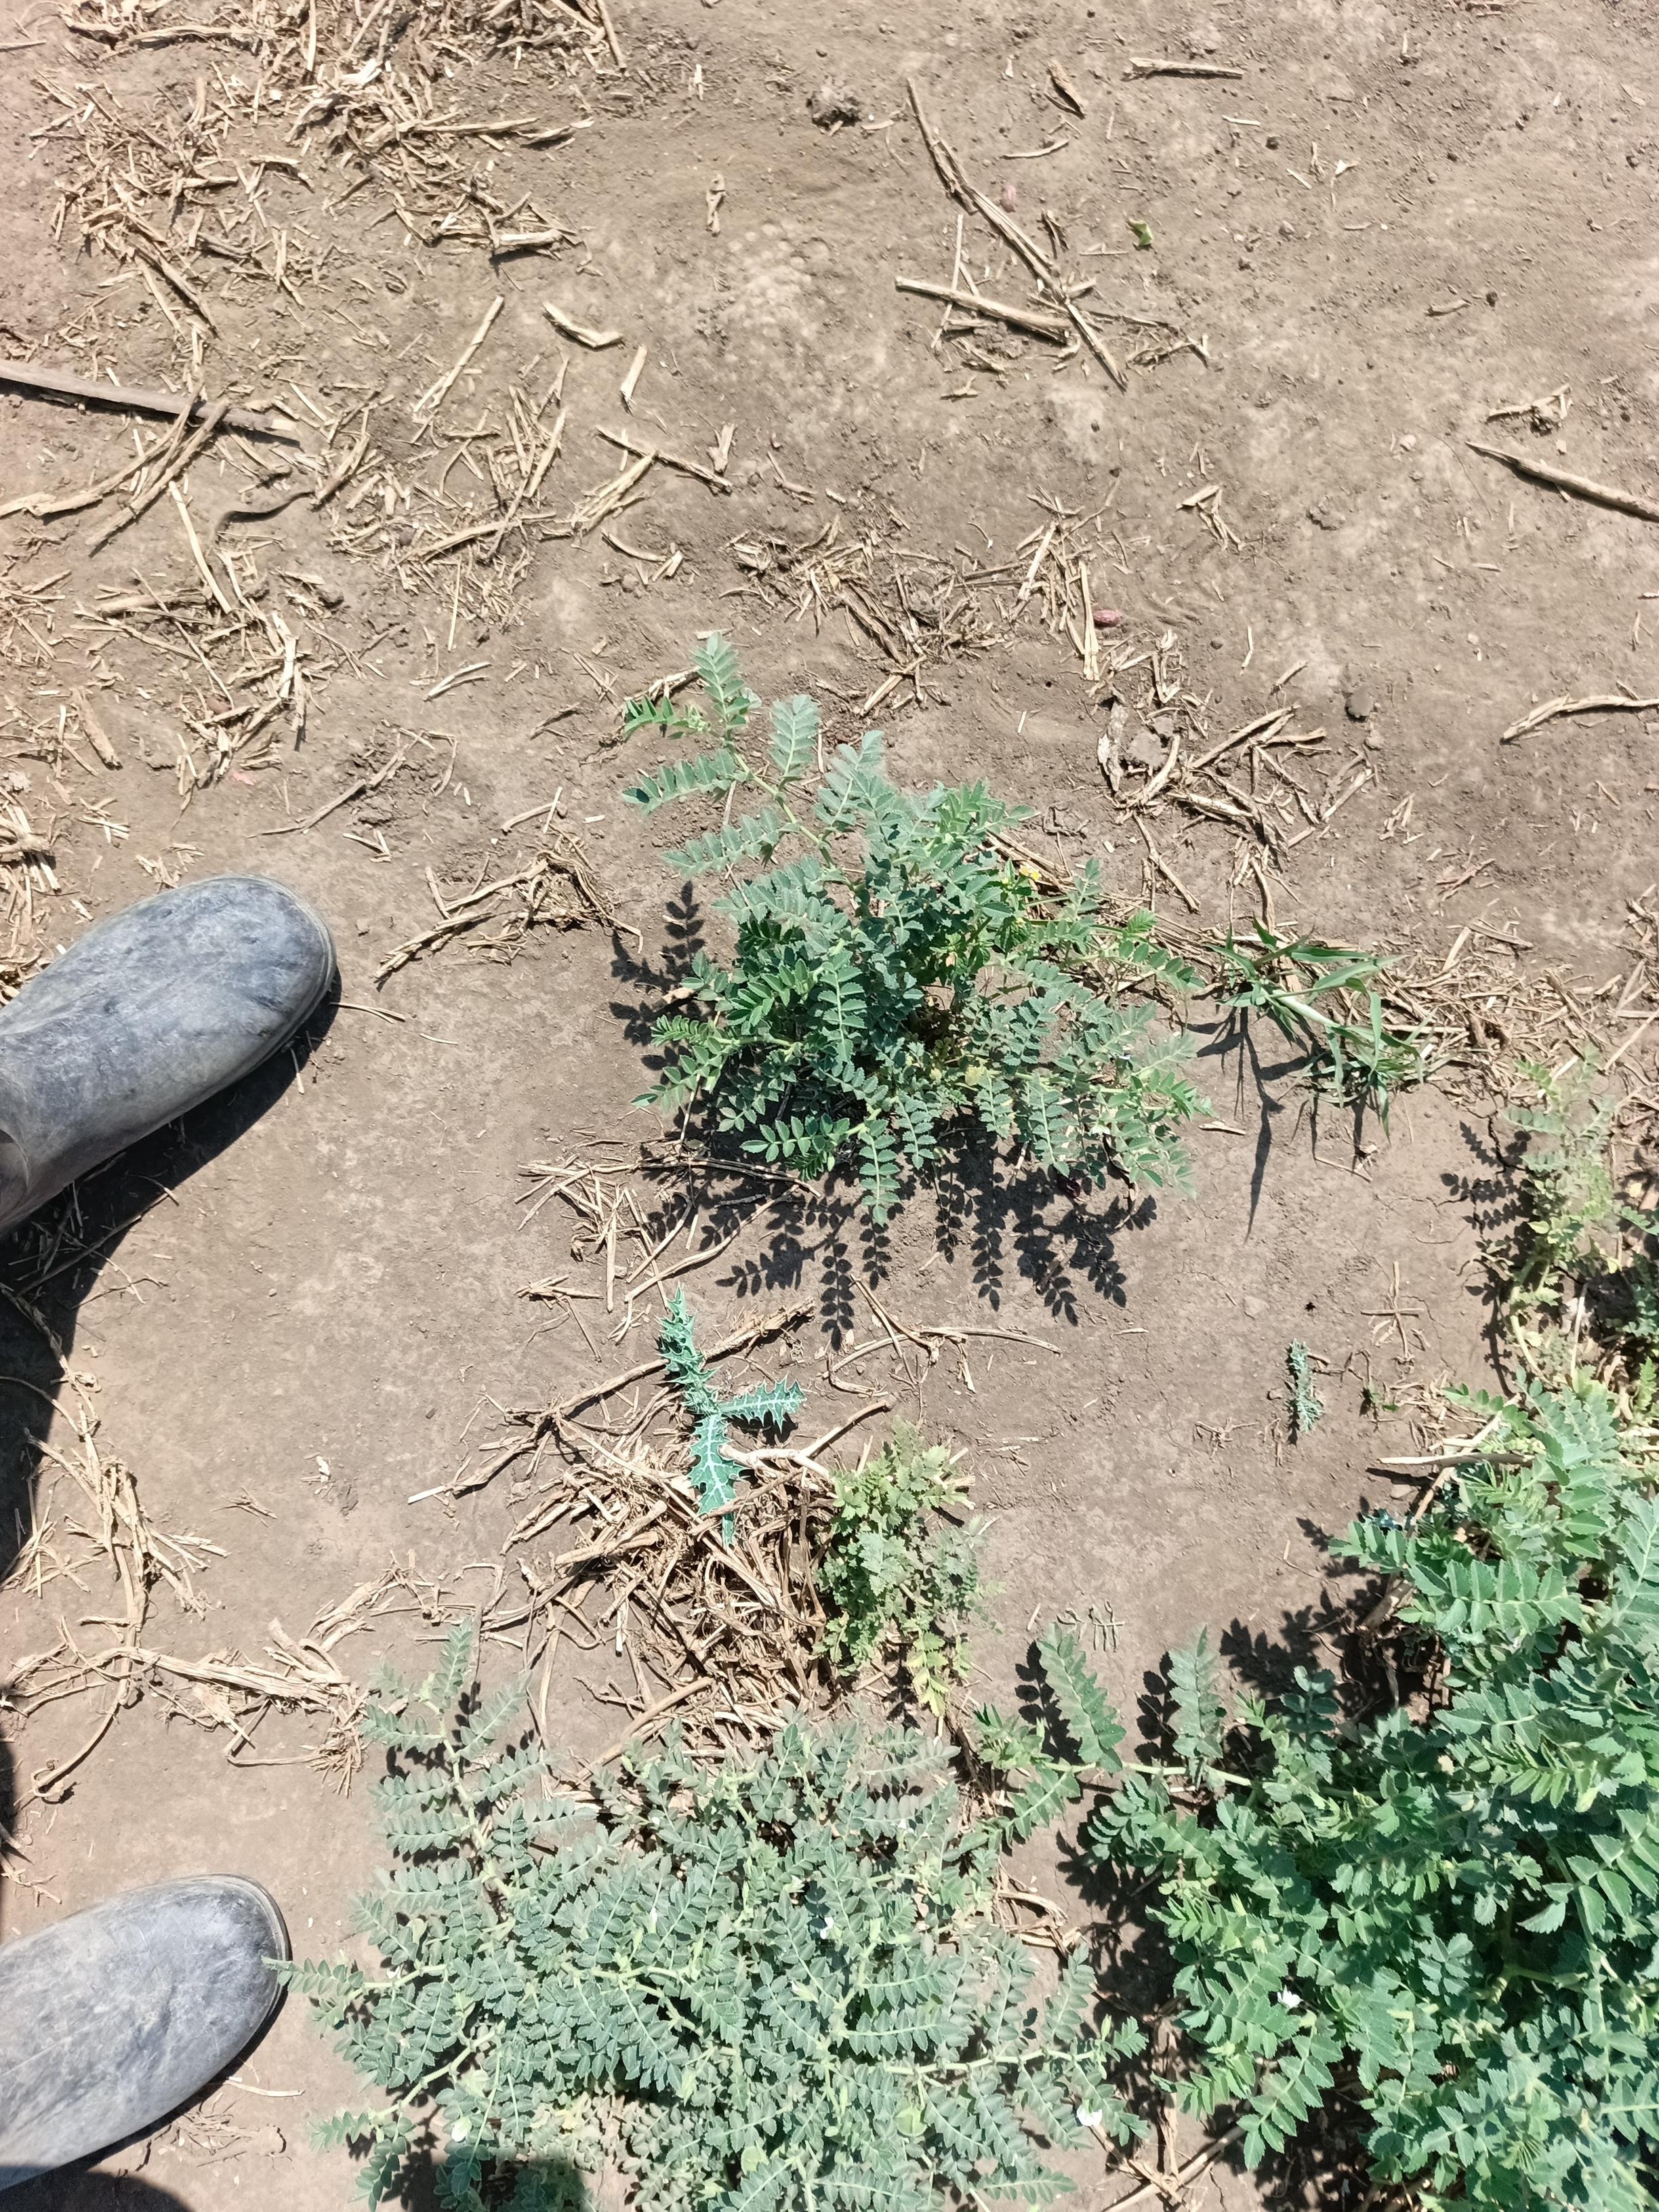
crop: chickpea
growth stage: development pod
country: Tanzania
